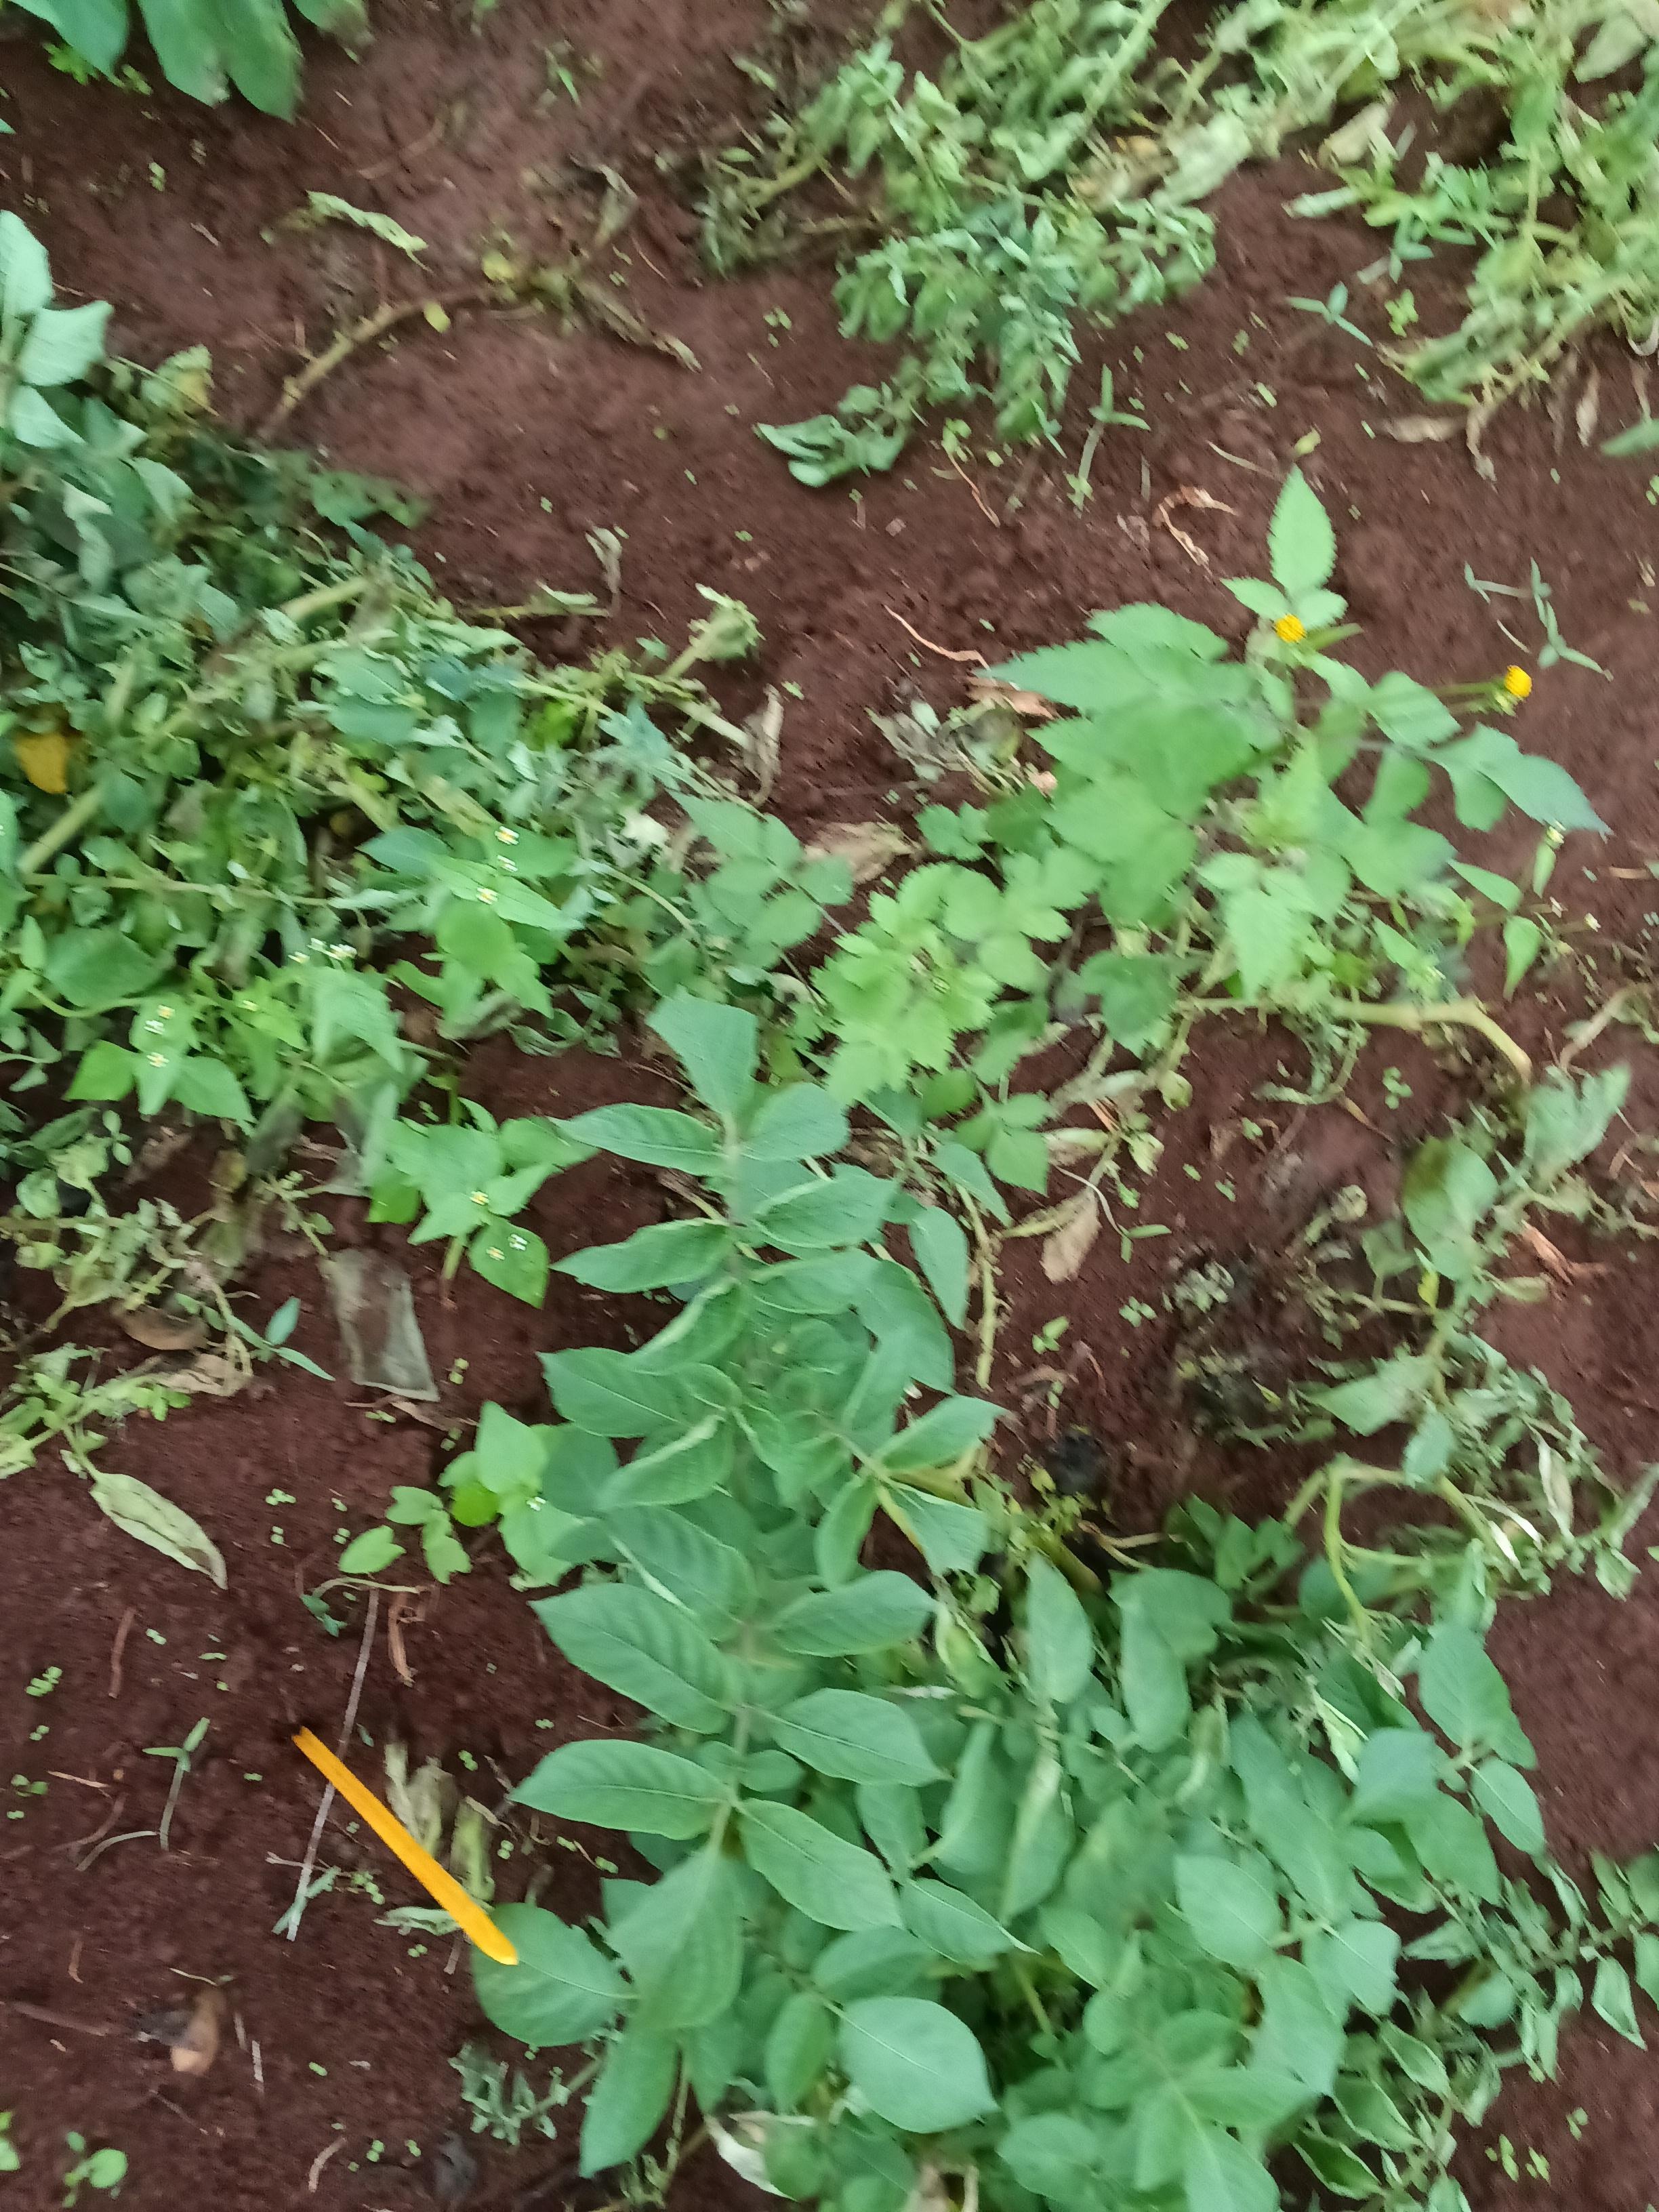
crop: potato
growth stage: flowering
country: Kenya
